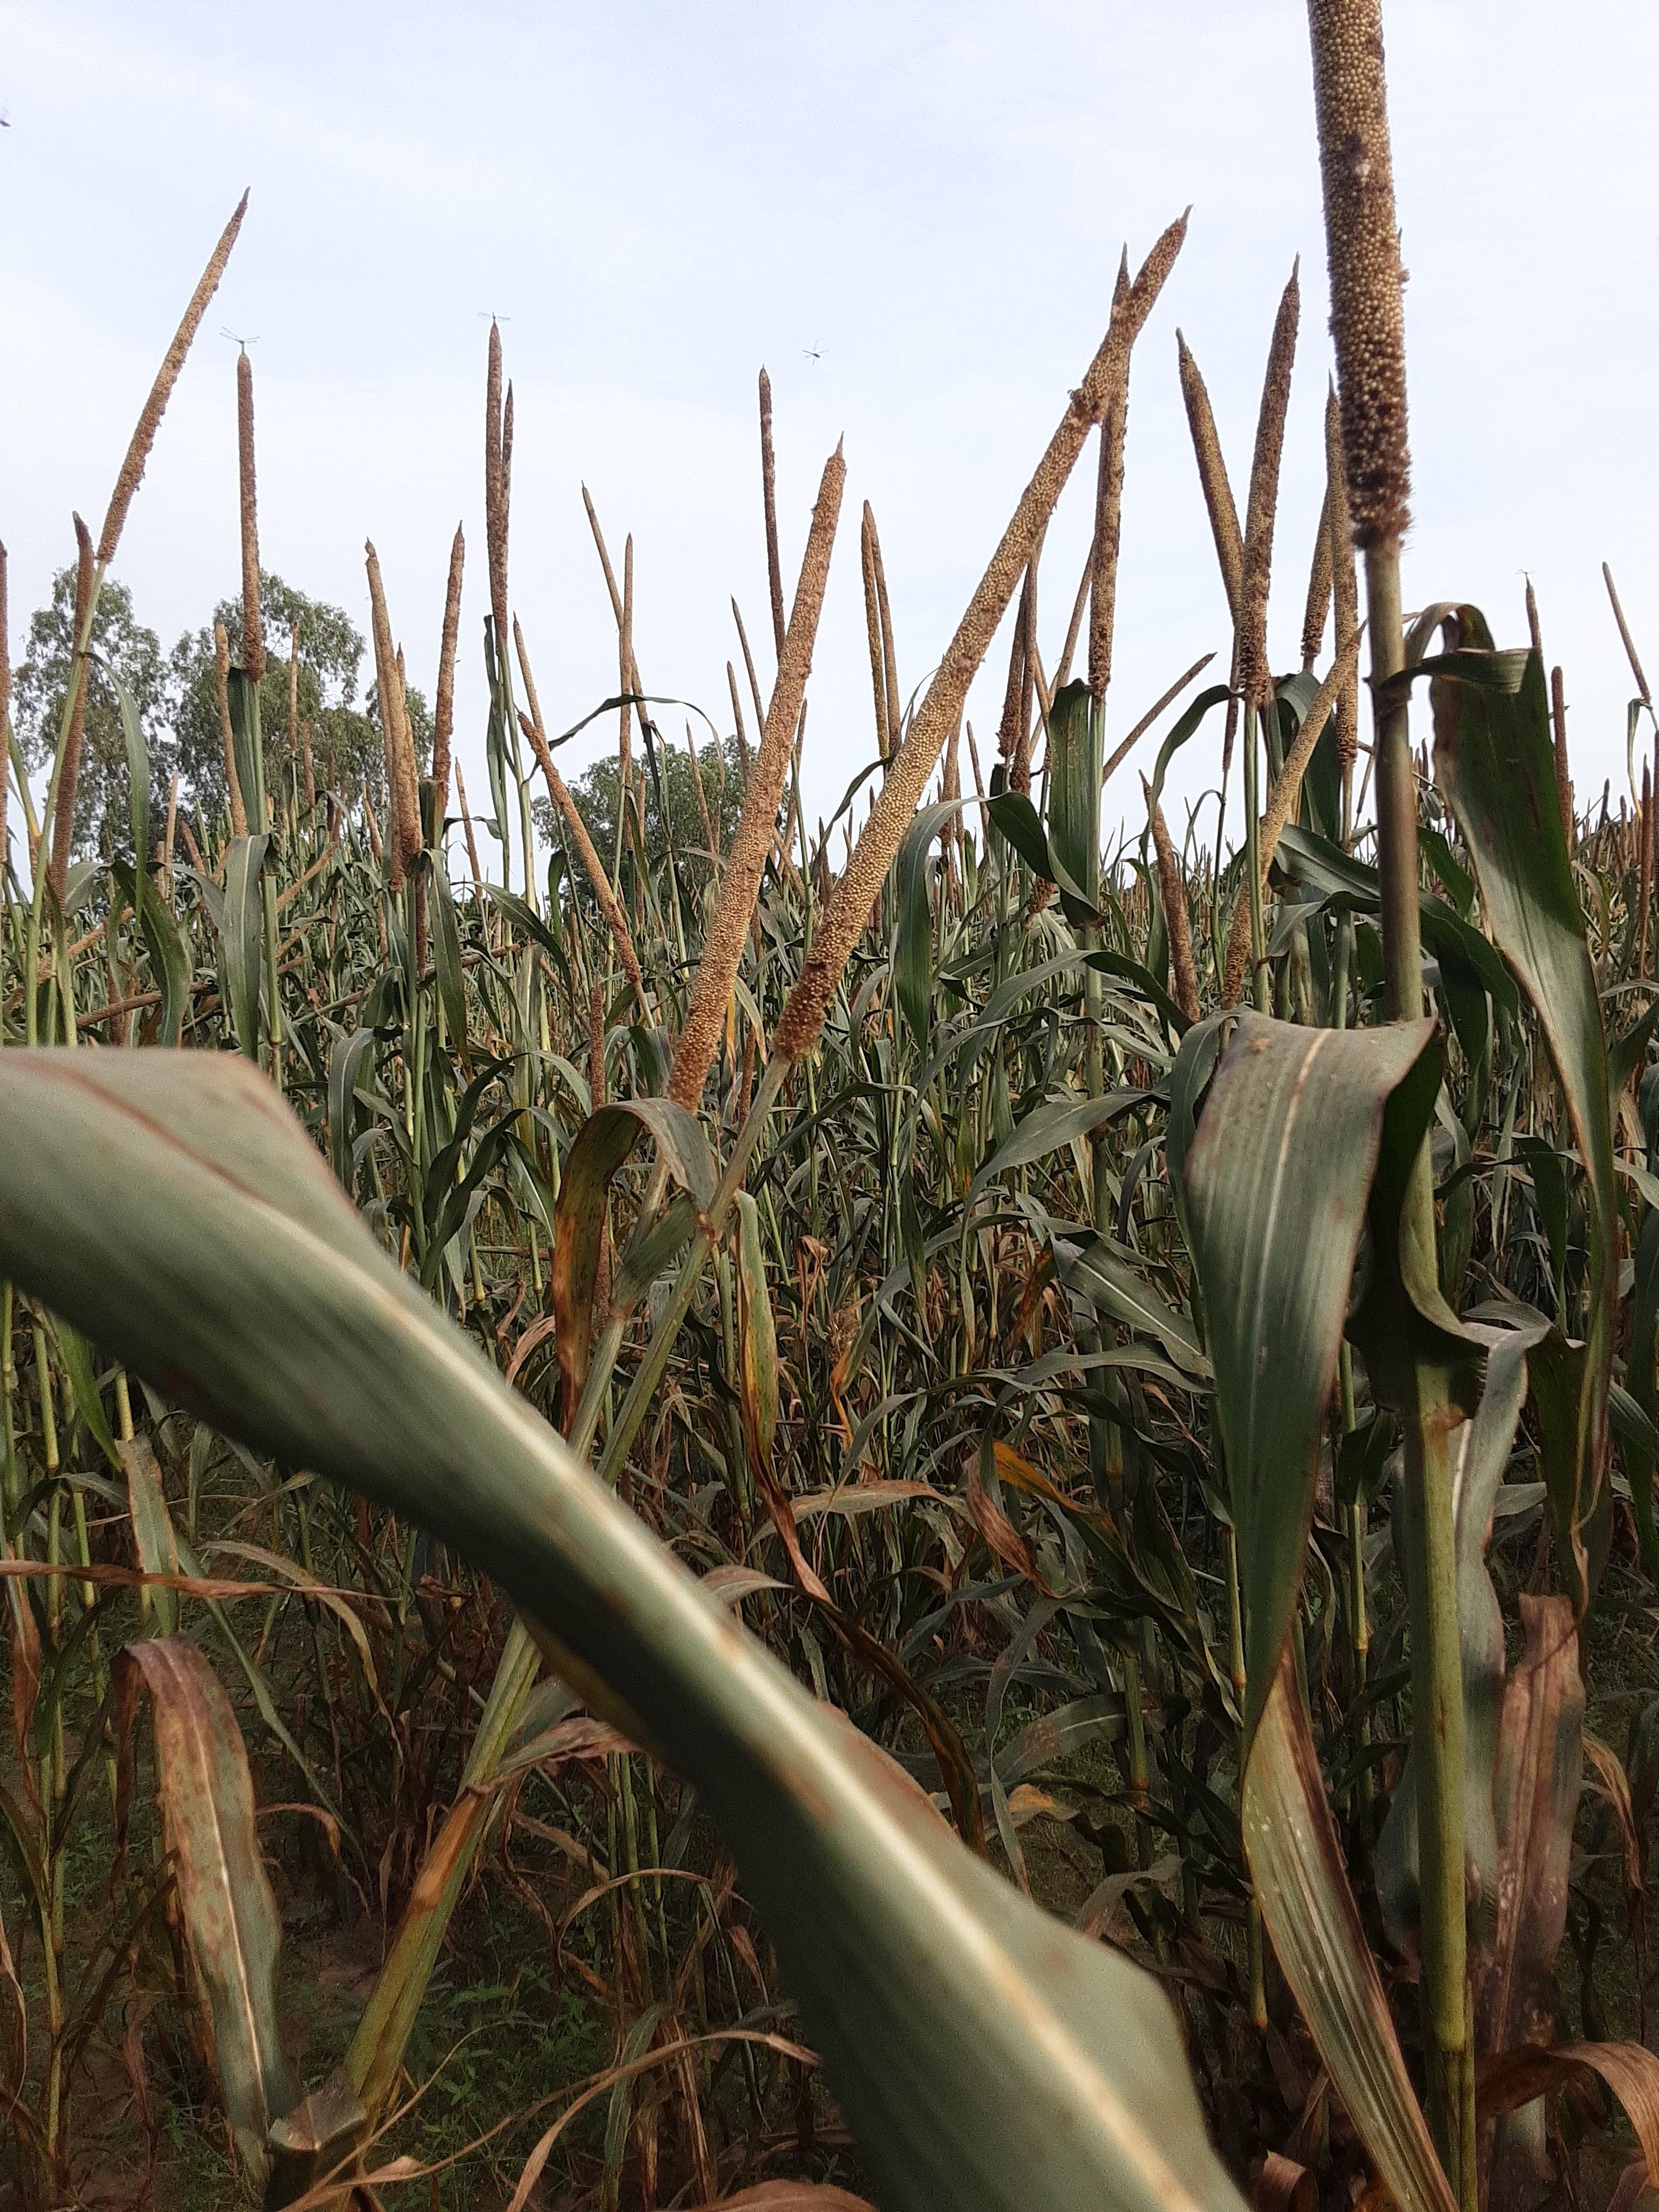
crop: pearl millet
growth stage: filling grain
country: Senegal
